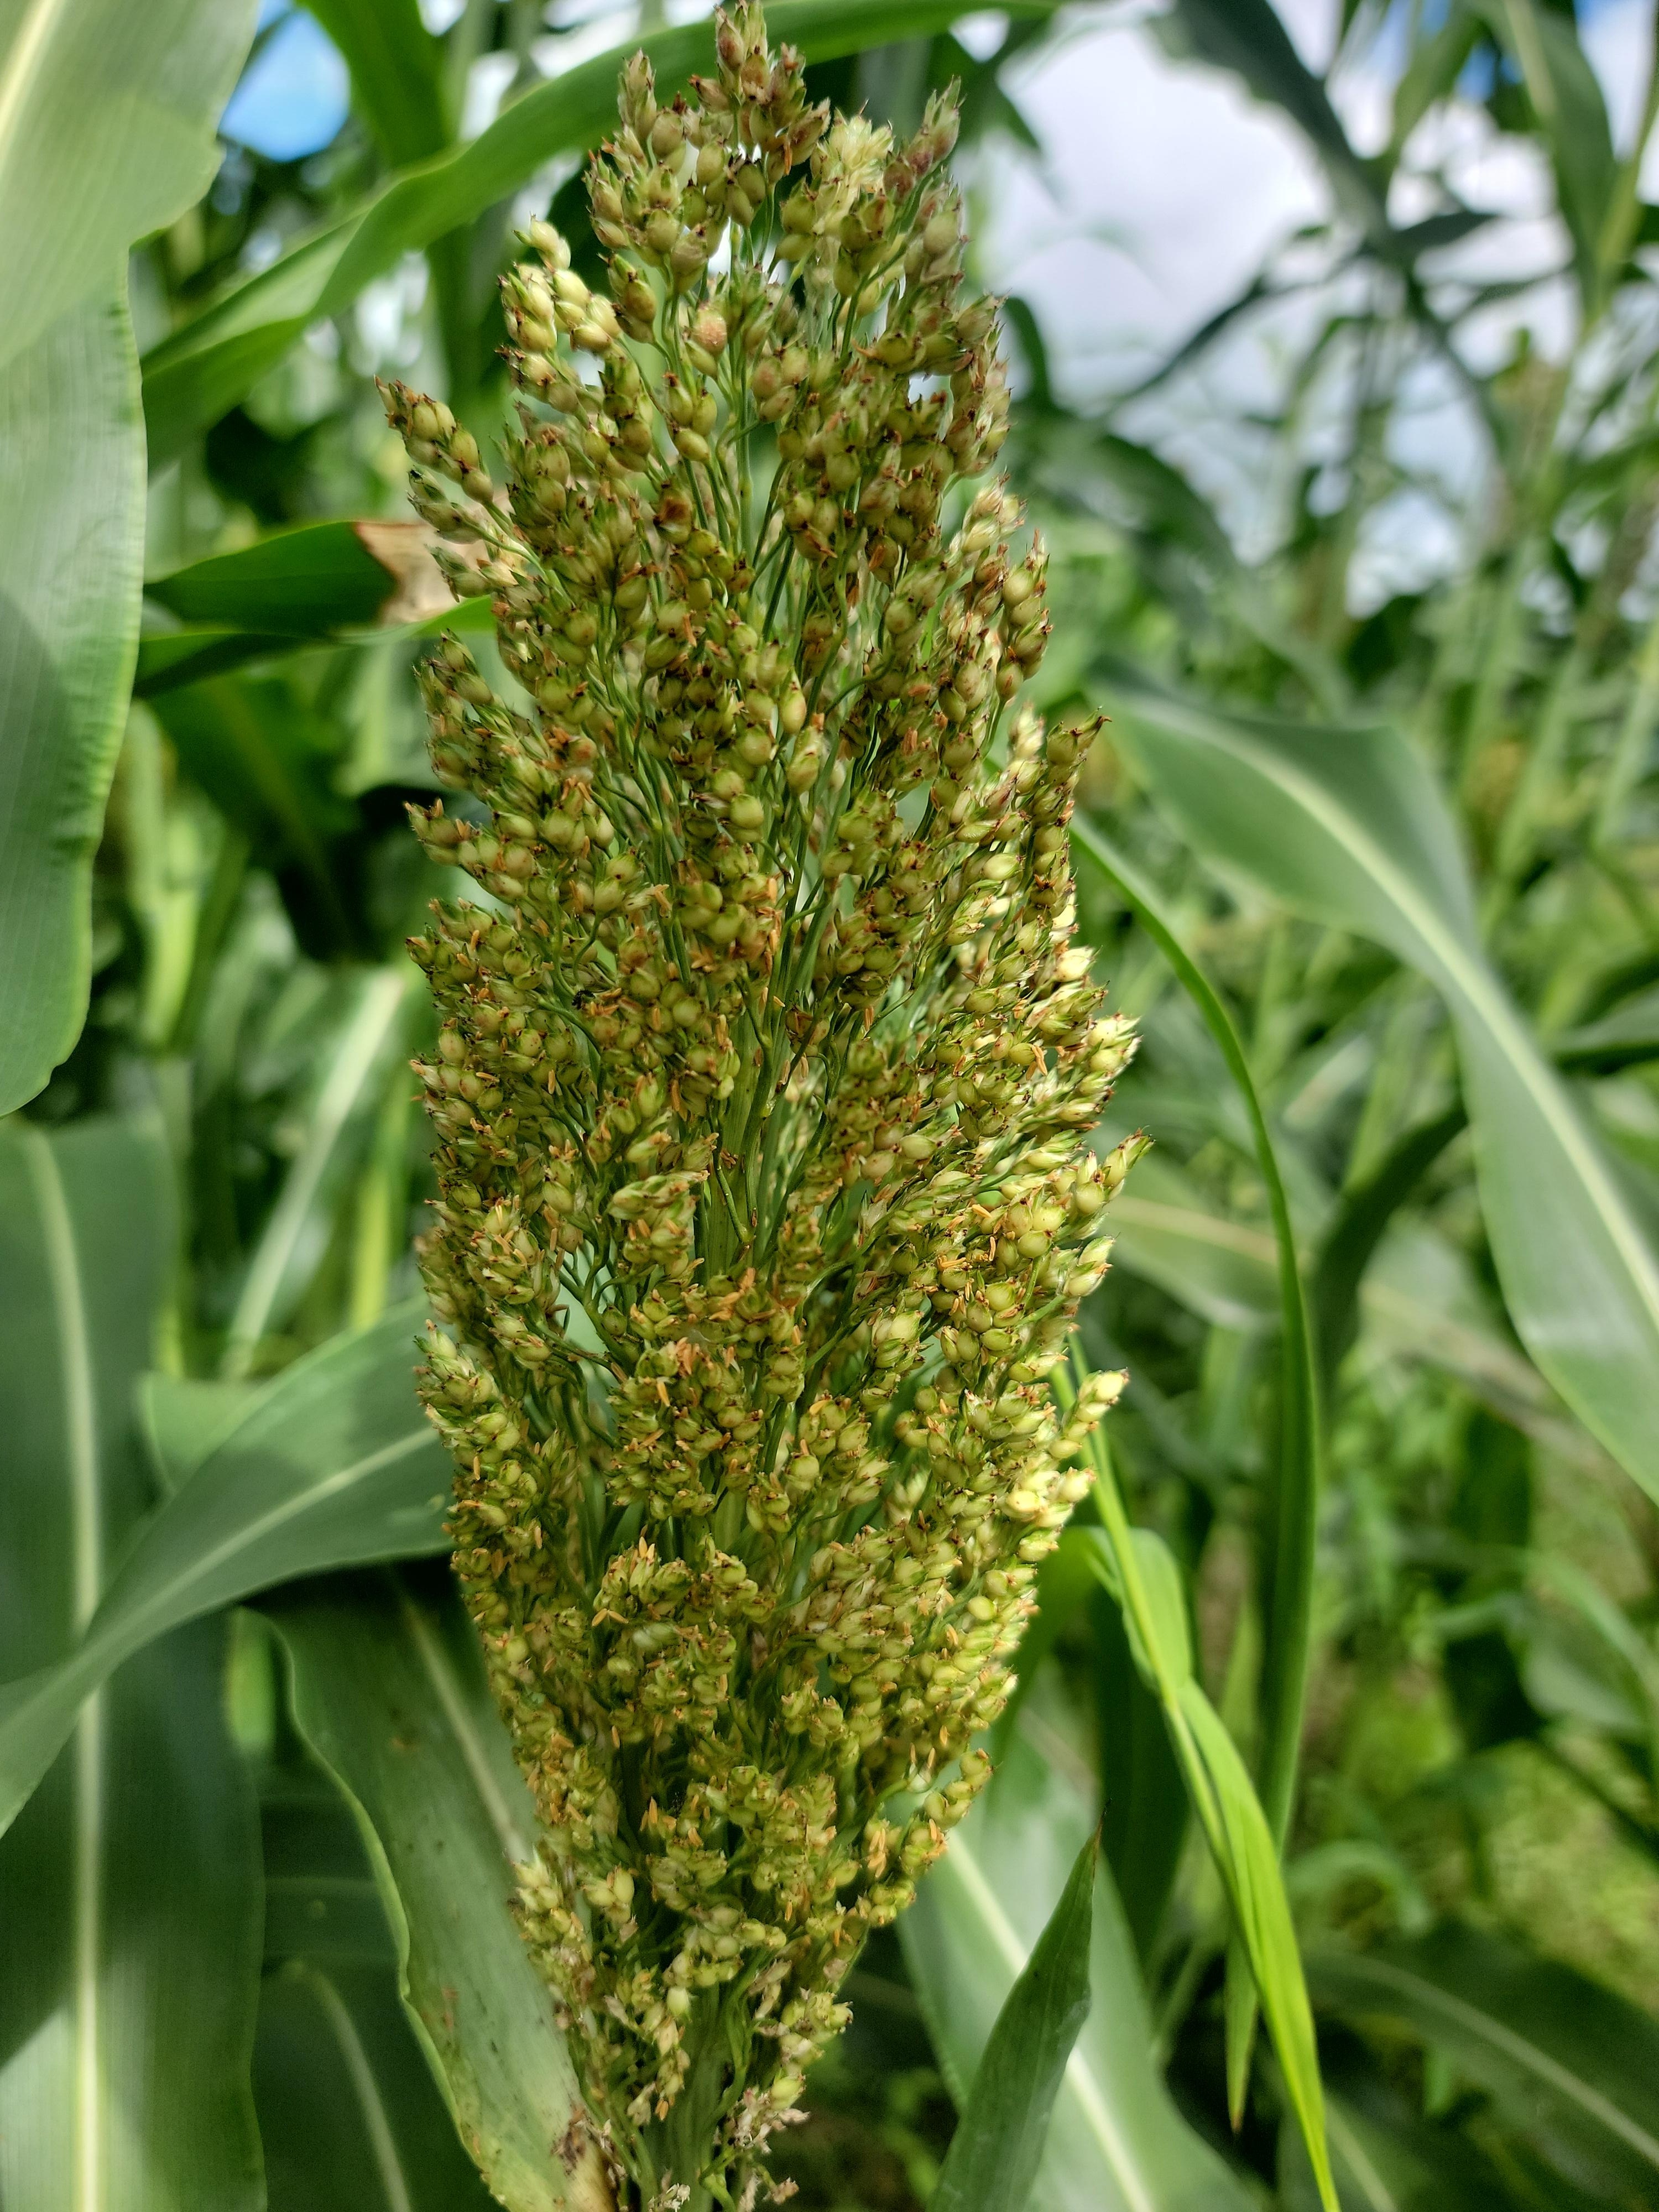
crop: sorghum
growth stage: heading tuber
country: Tanzania
